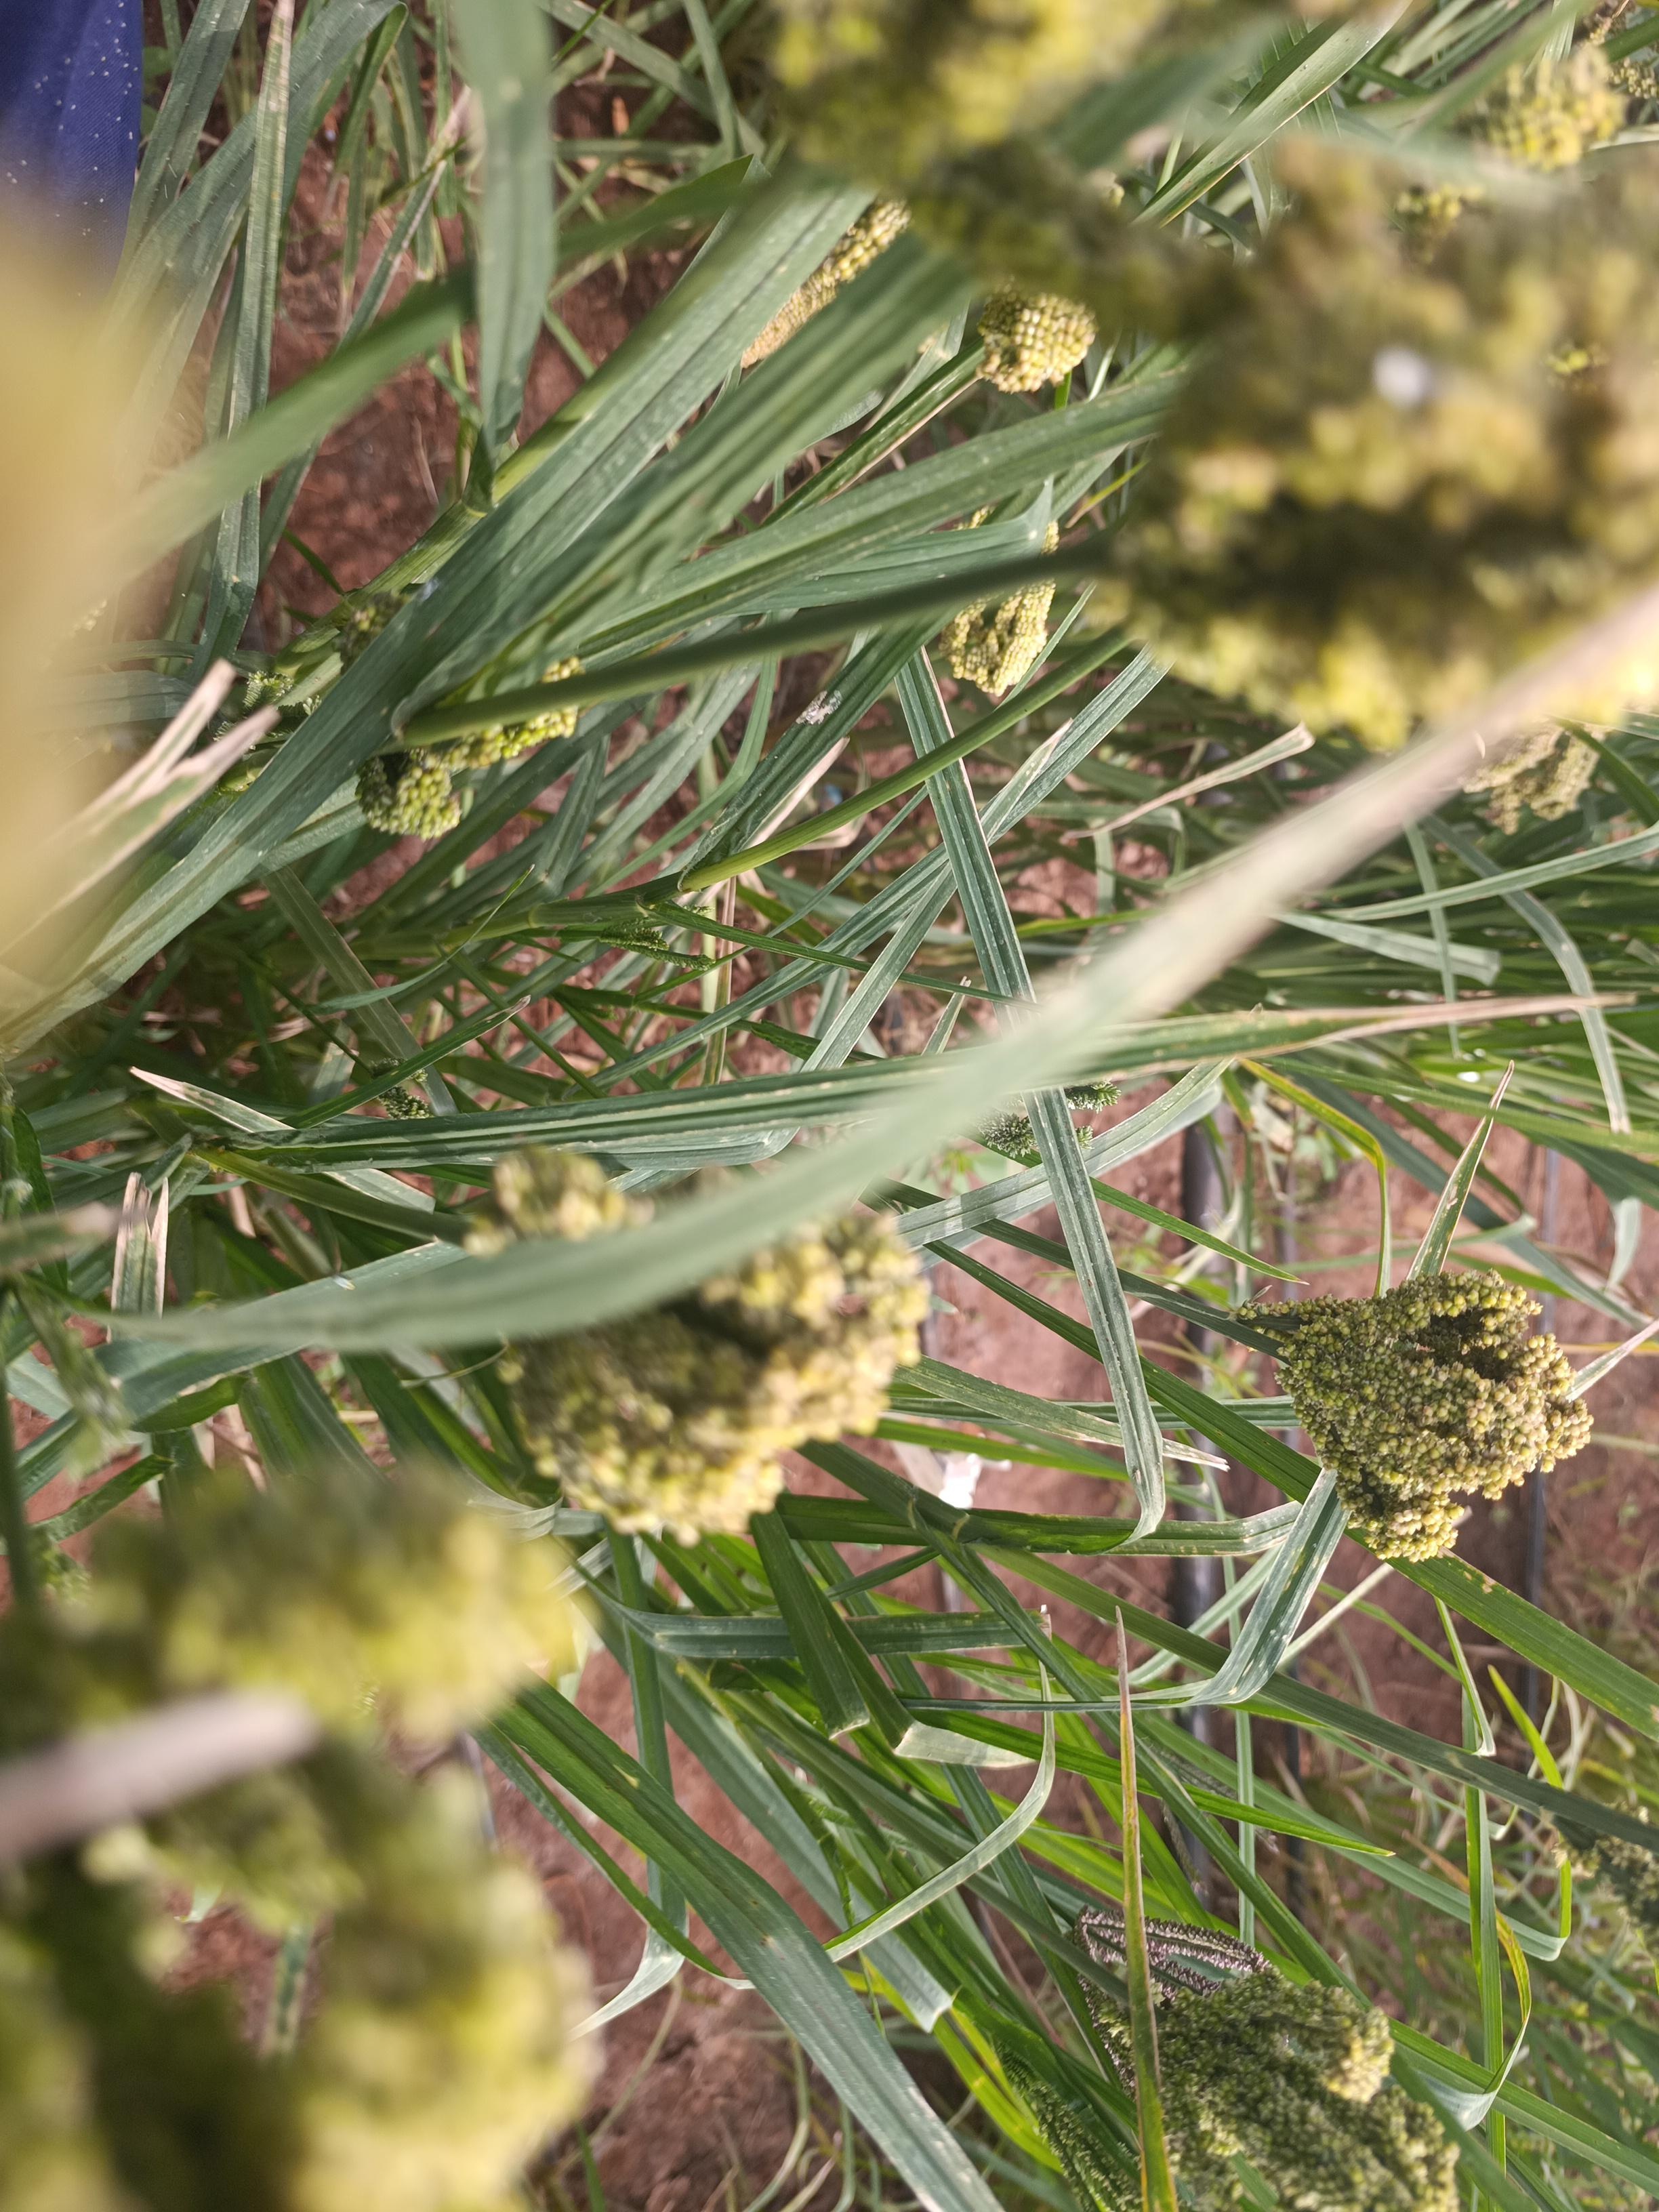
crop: finger millet
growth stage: filling grain
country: Kenya
